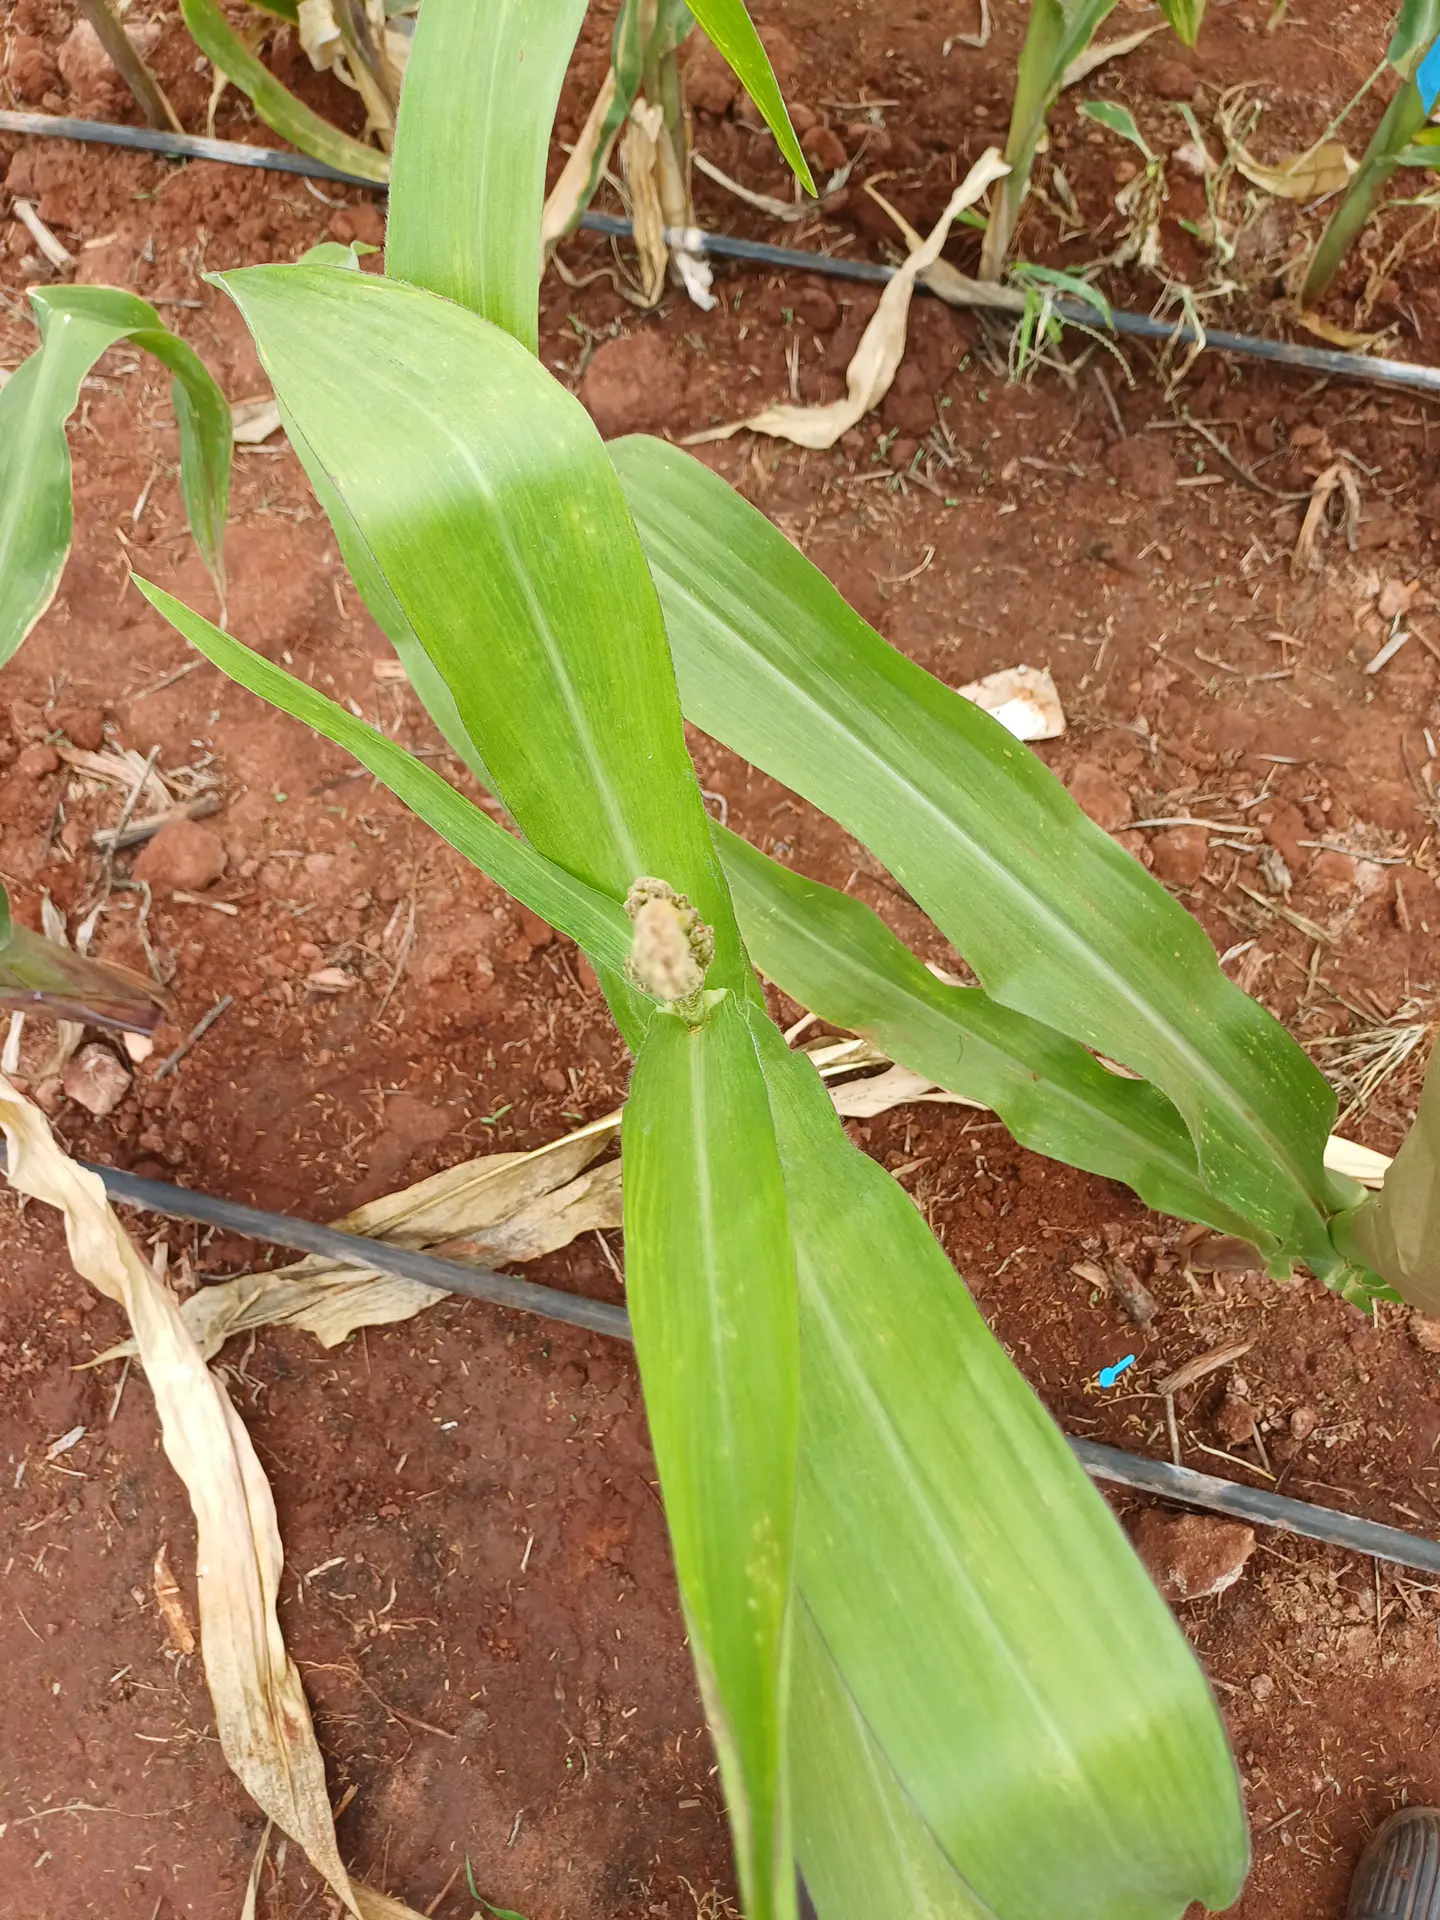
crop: maize
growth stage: flowering
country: Kenya
